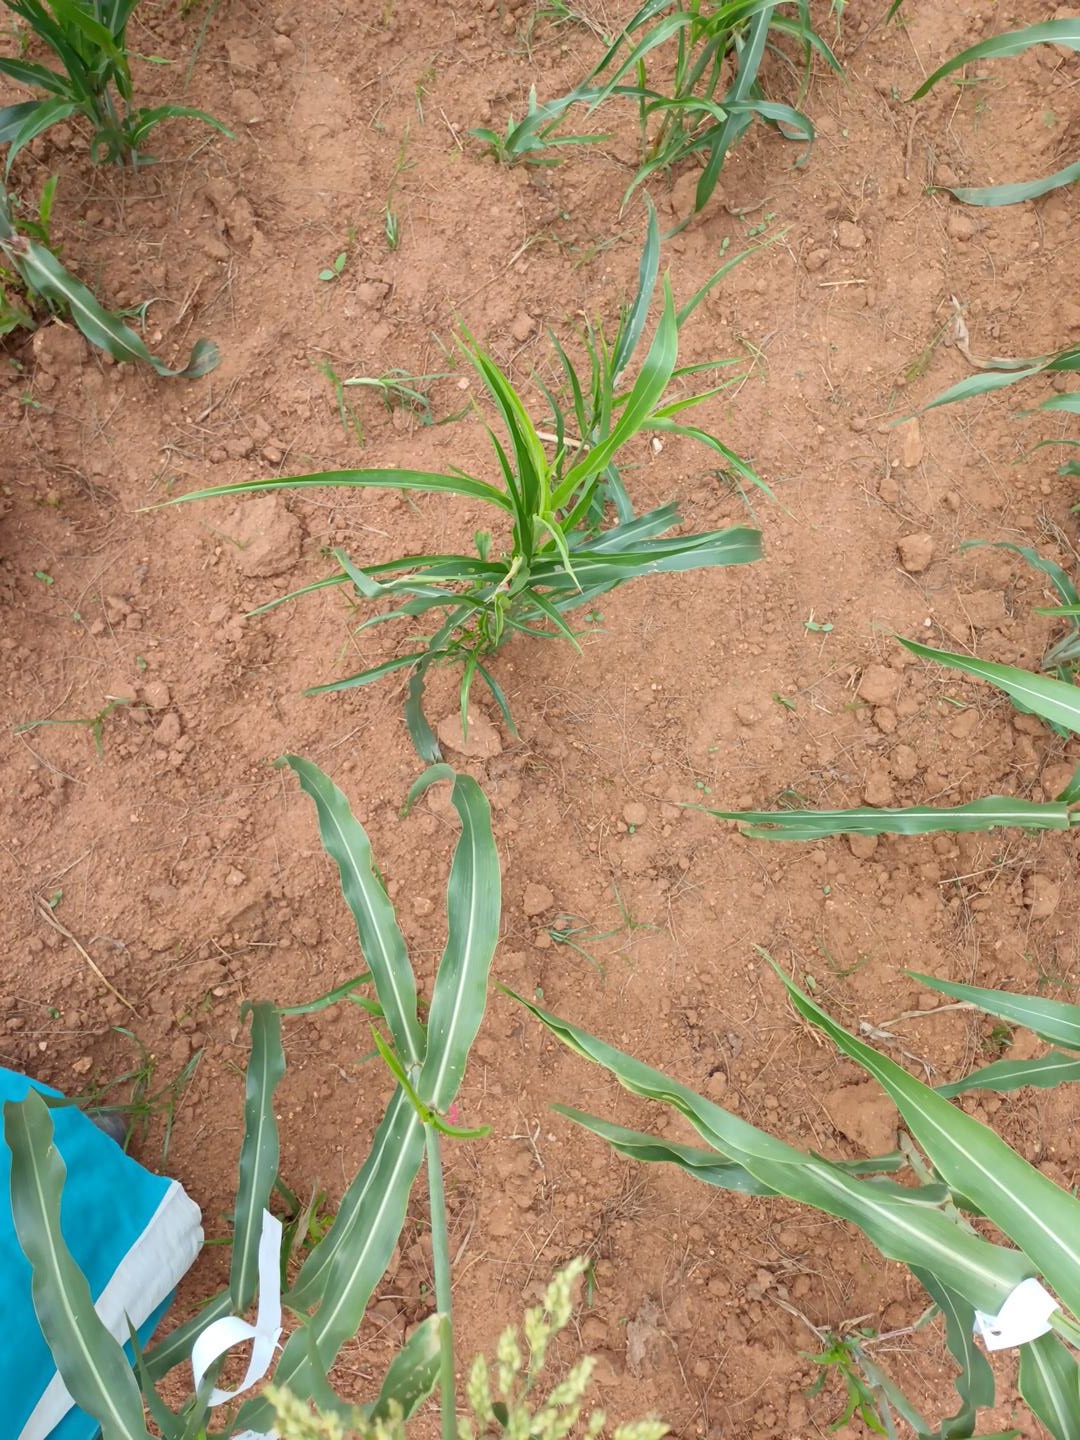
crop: sorghum
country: Kenya
